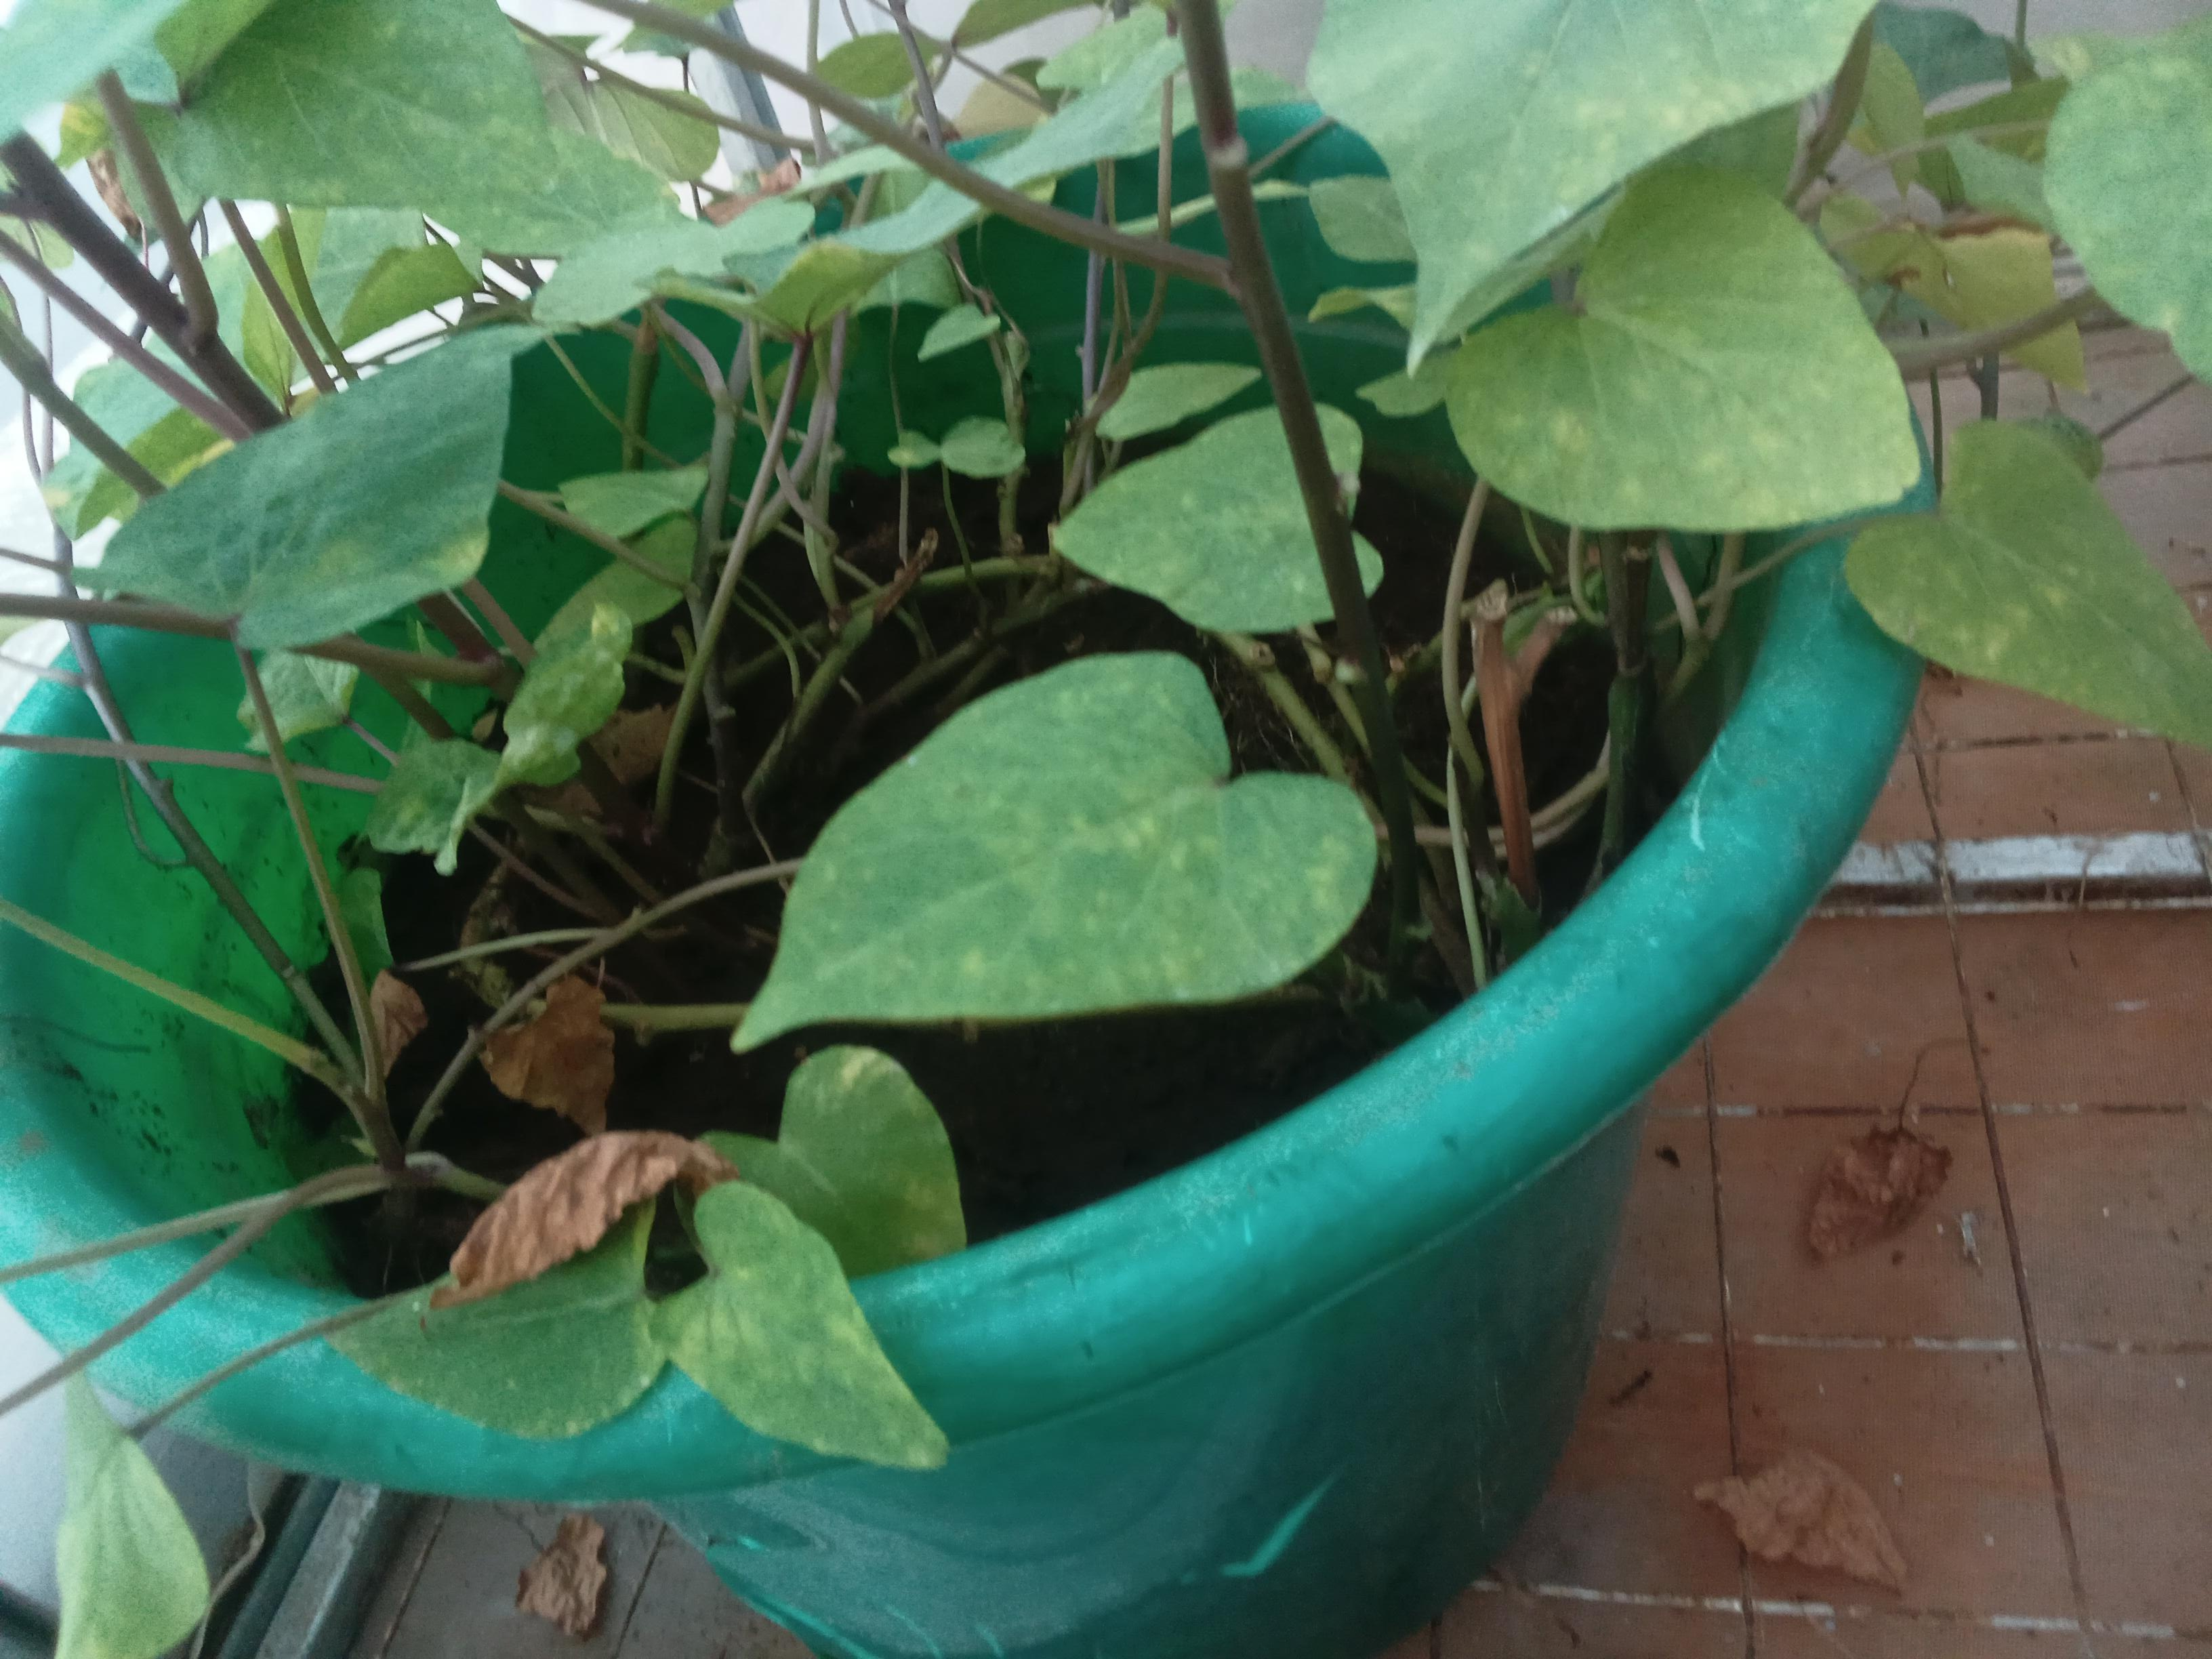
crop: sweet potato
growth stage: vegetative
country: Kenya
